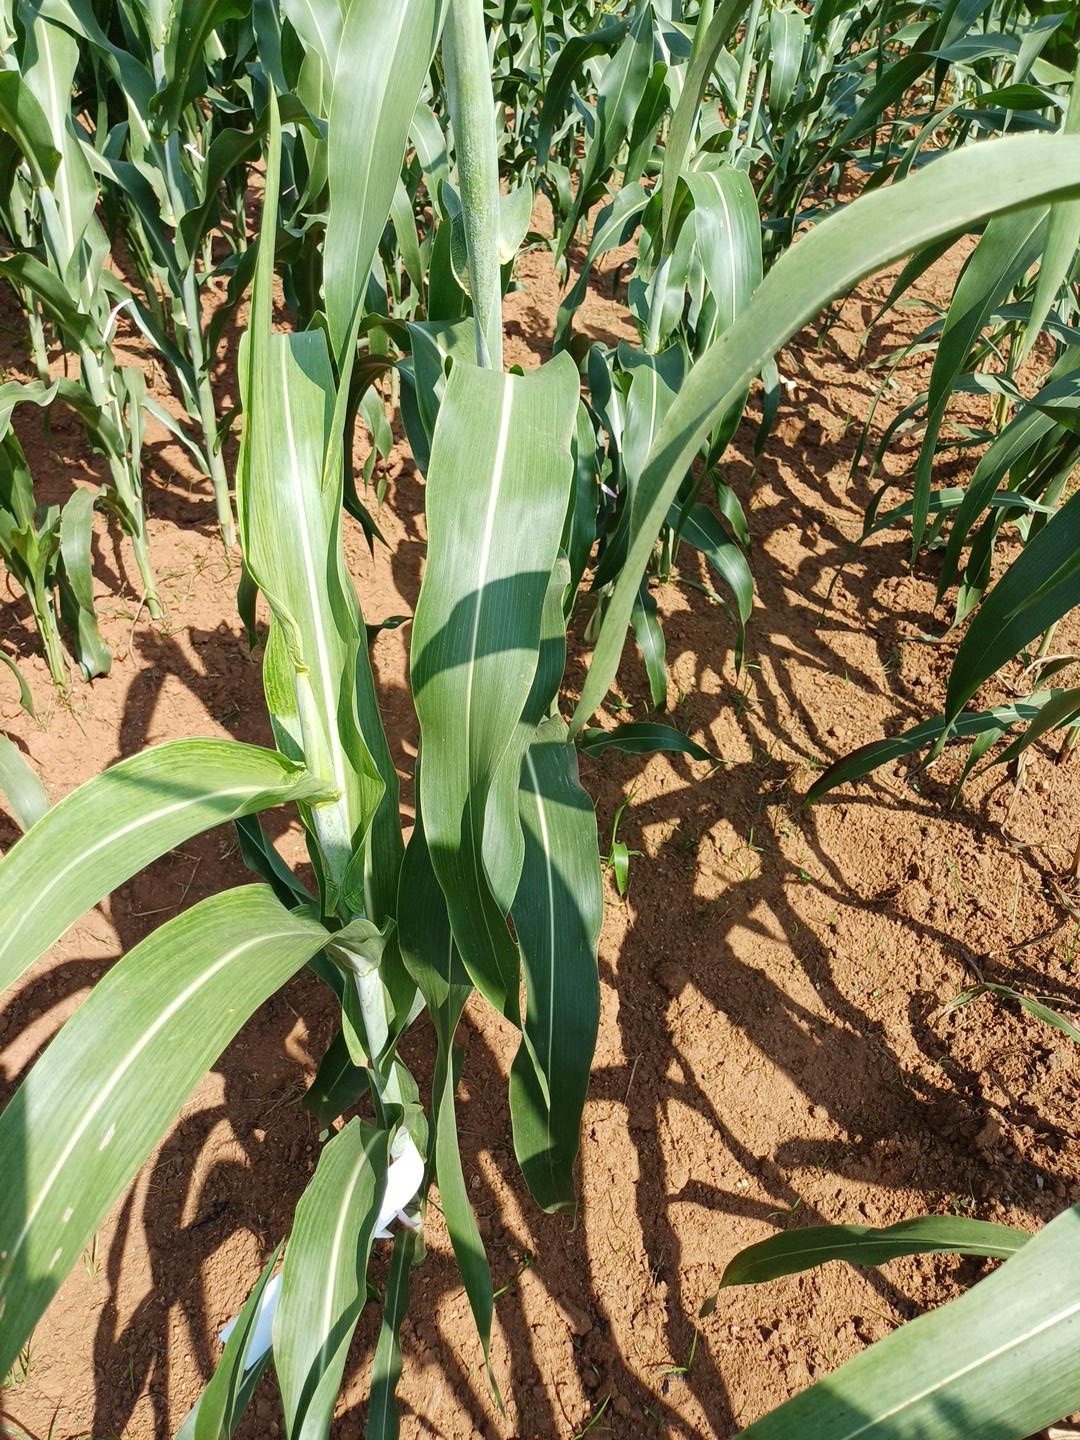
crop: sorghum
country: Kenya
